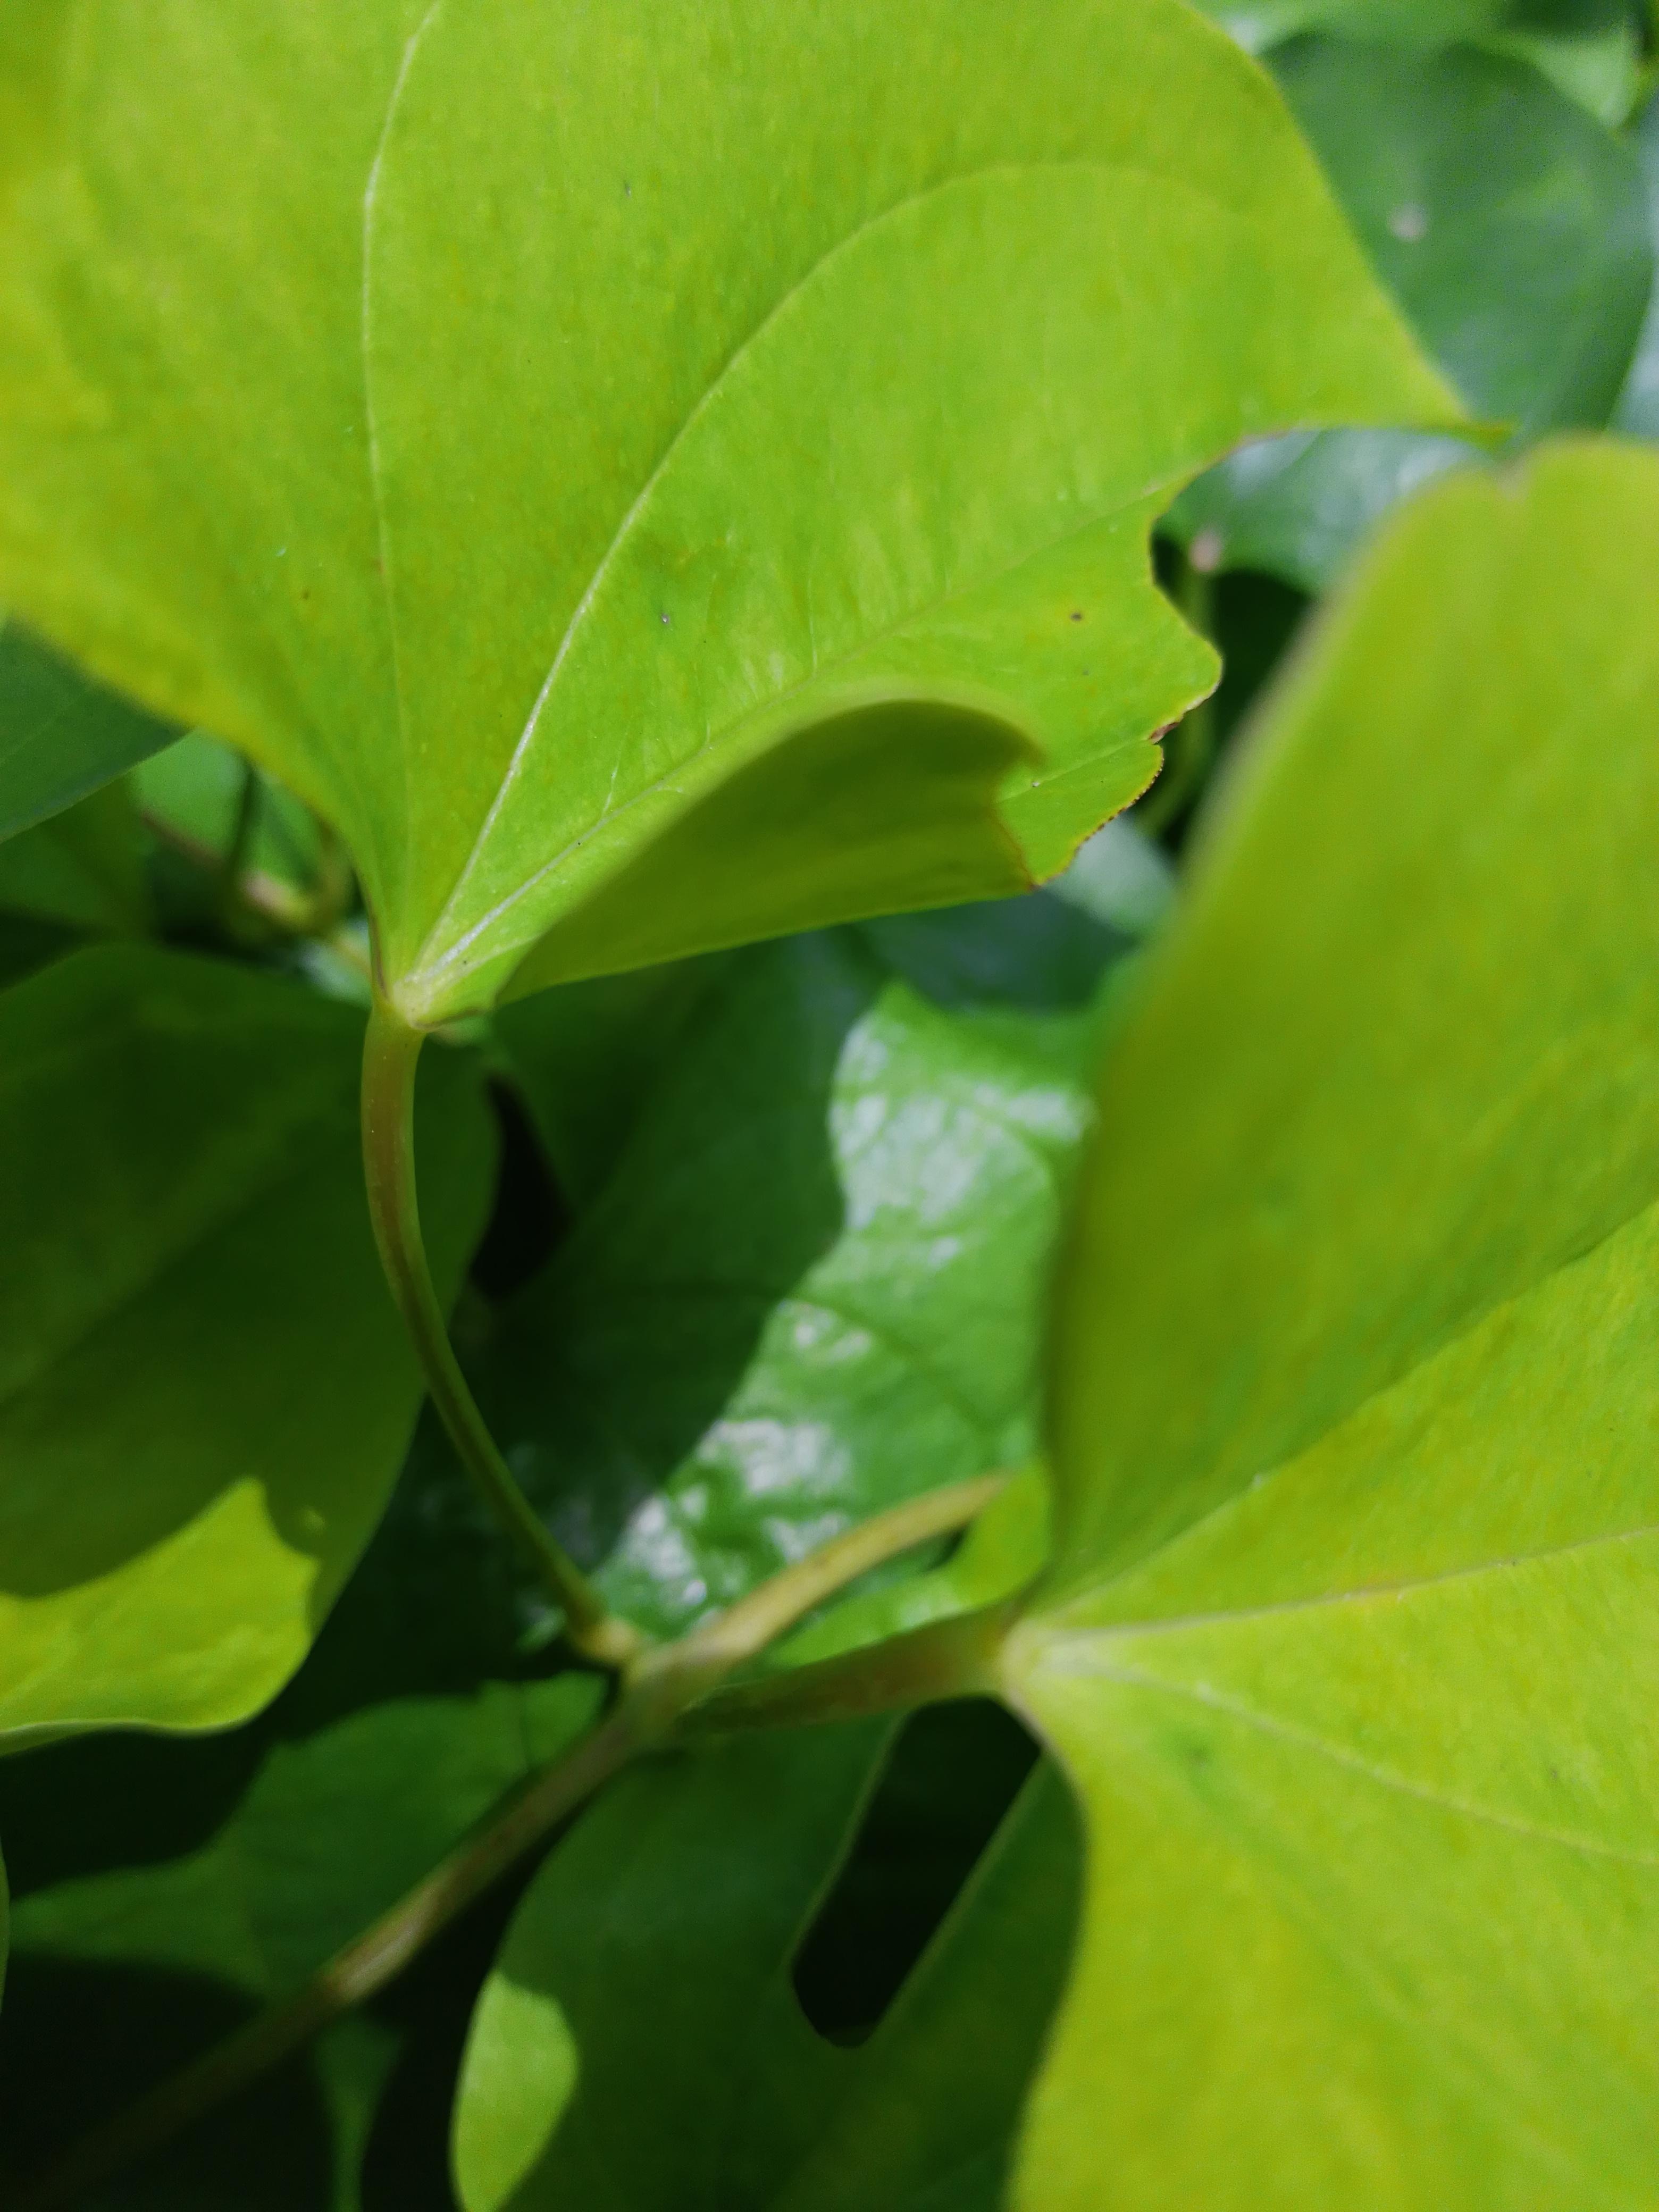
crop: yam
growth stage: vegetative
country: Nigeria
